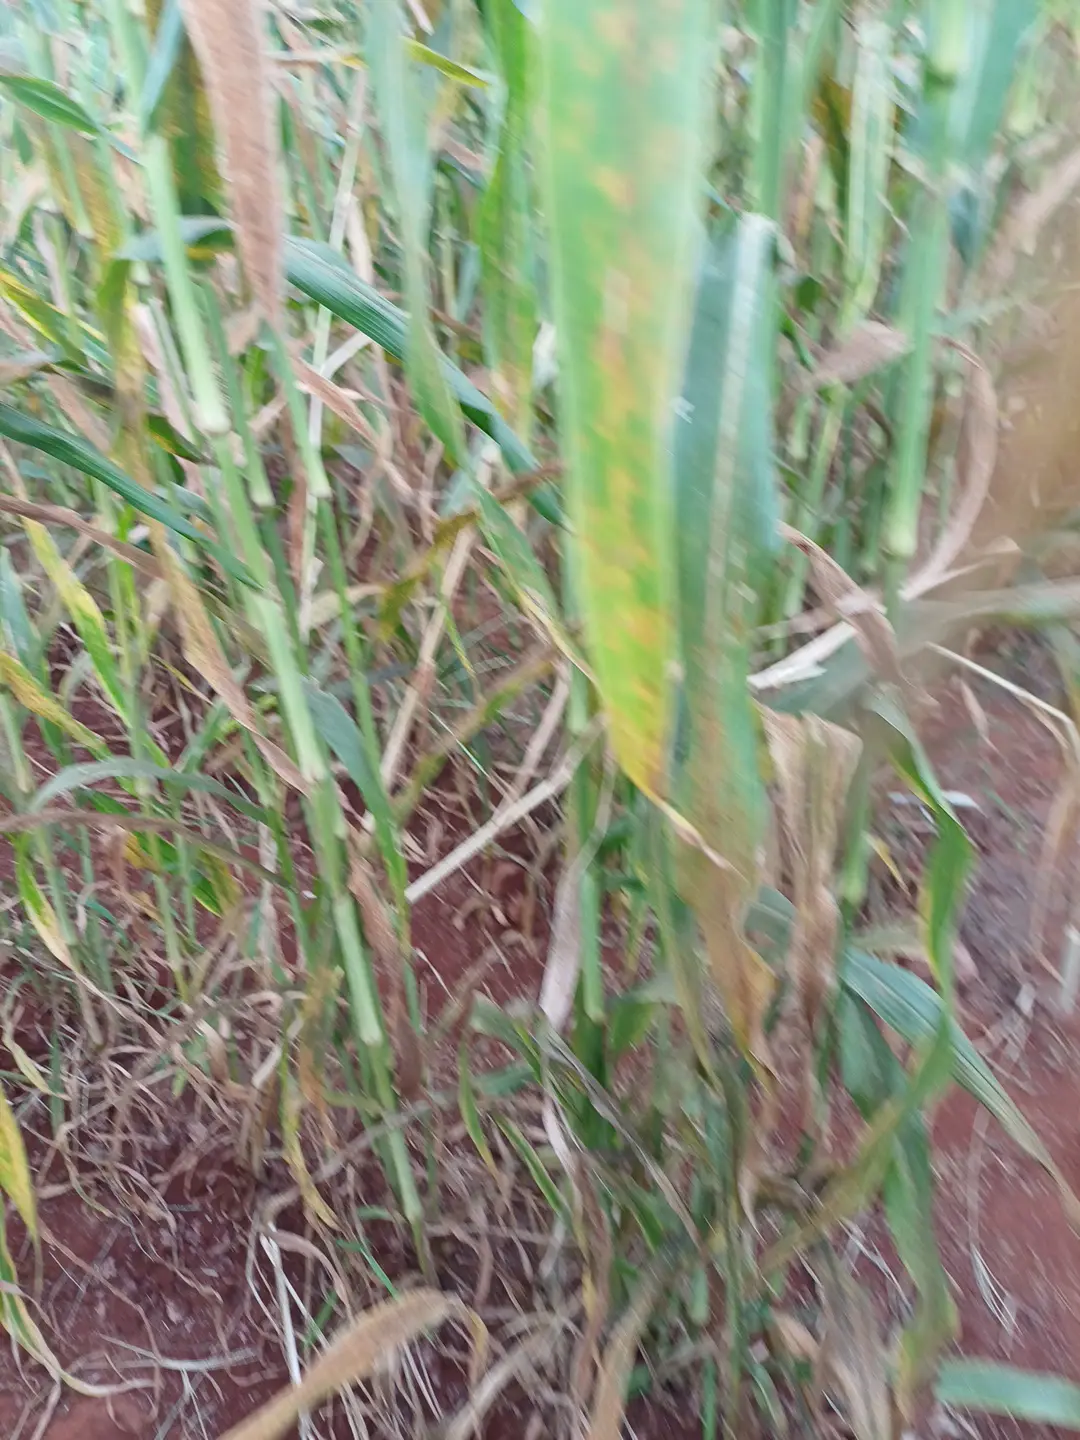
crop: pearl millet
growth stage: filling grain
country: Kenya
